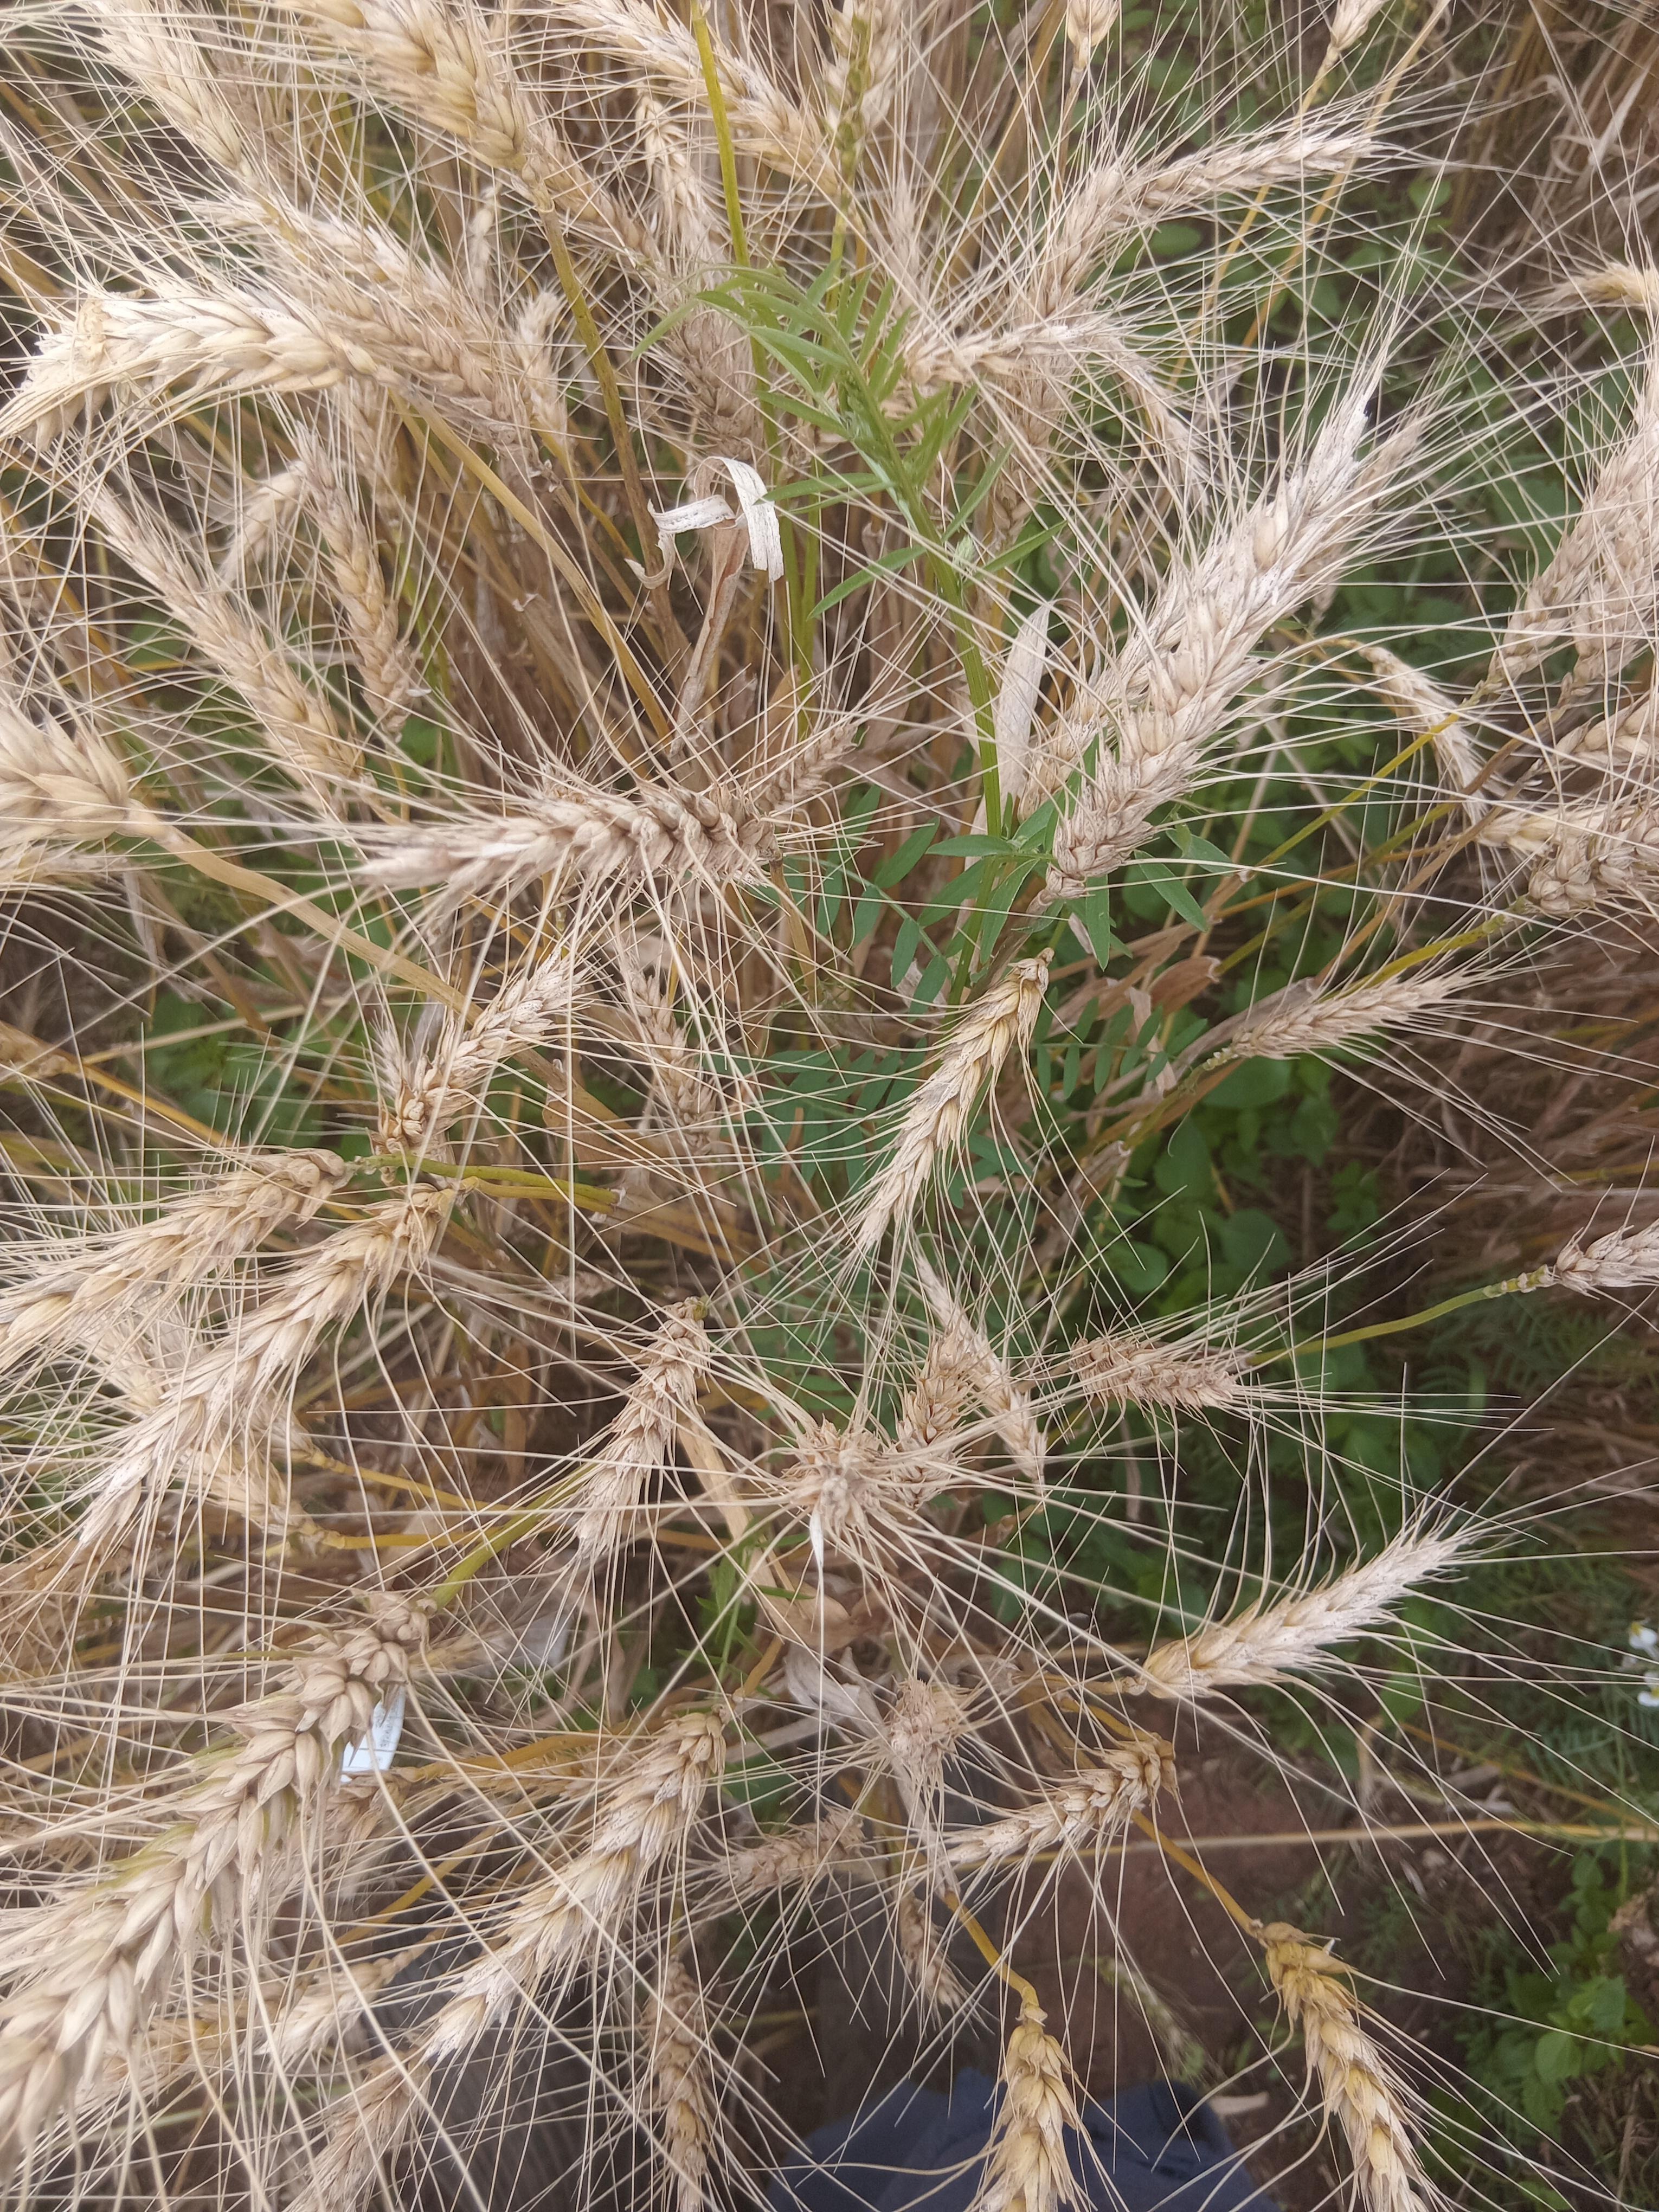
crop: wheat
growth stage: maturity
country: Kenya
